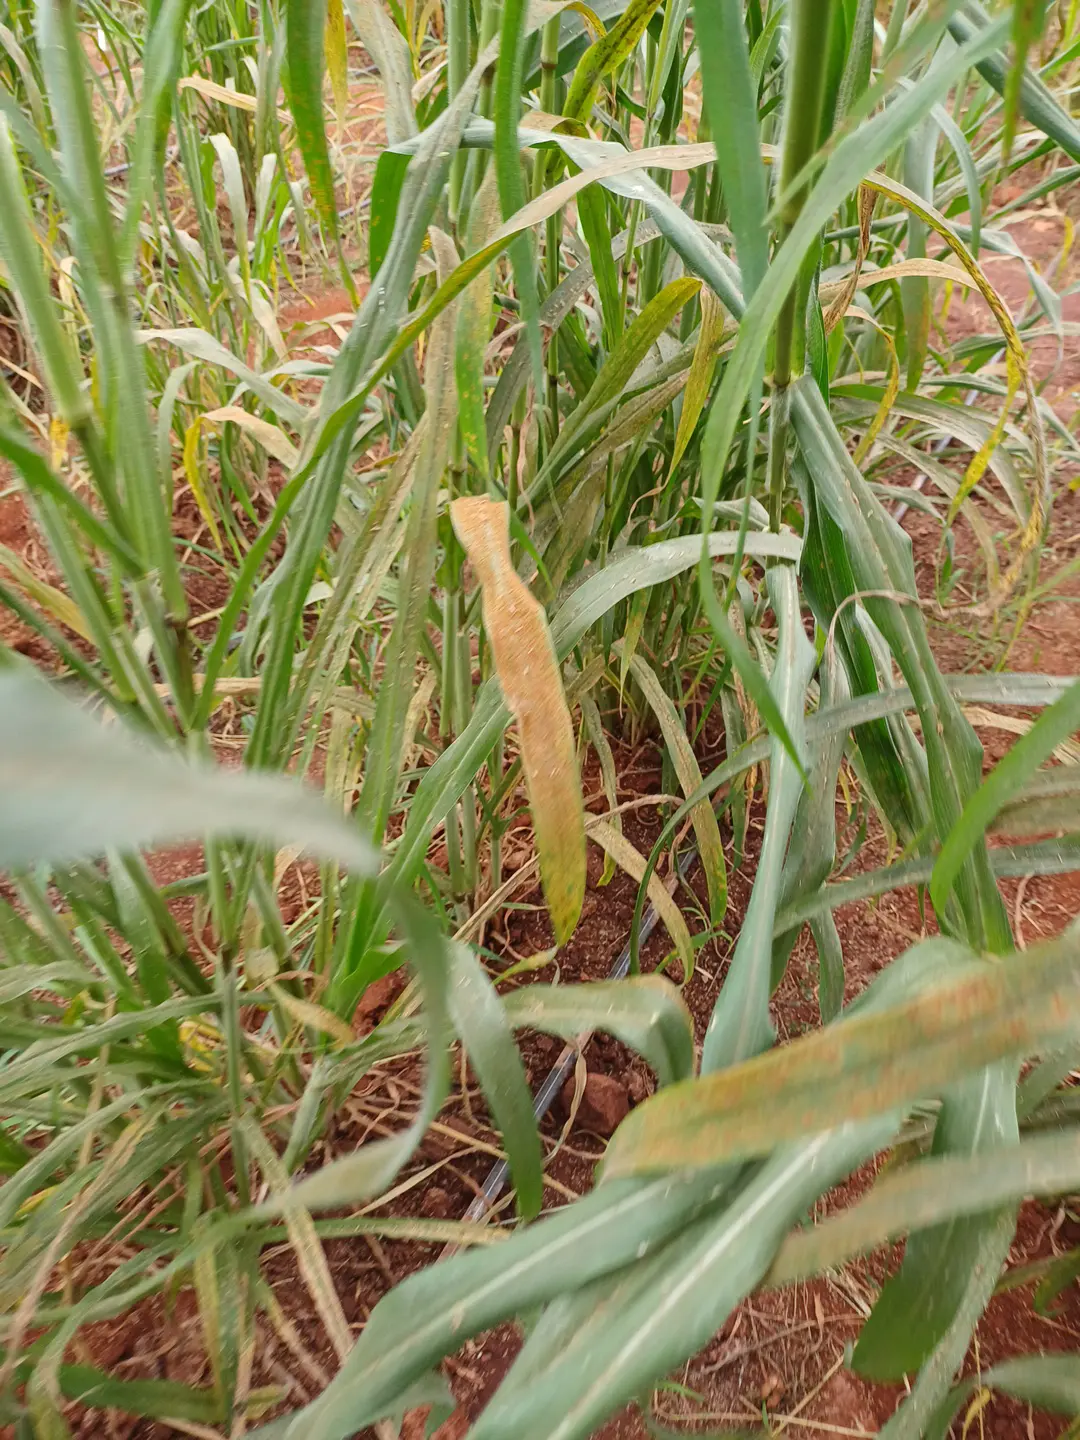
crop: pearl millet
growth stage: filling grain
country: Kenya
